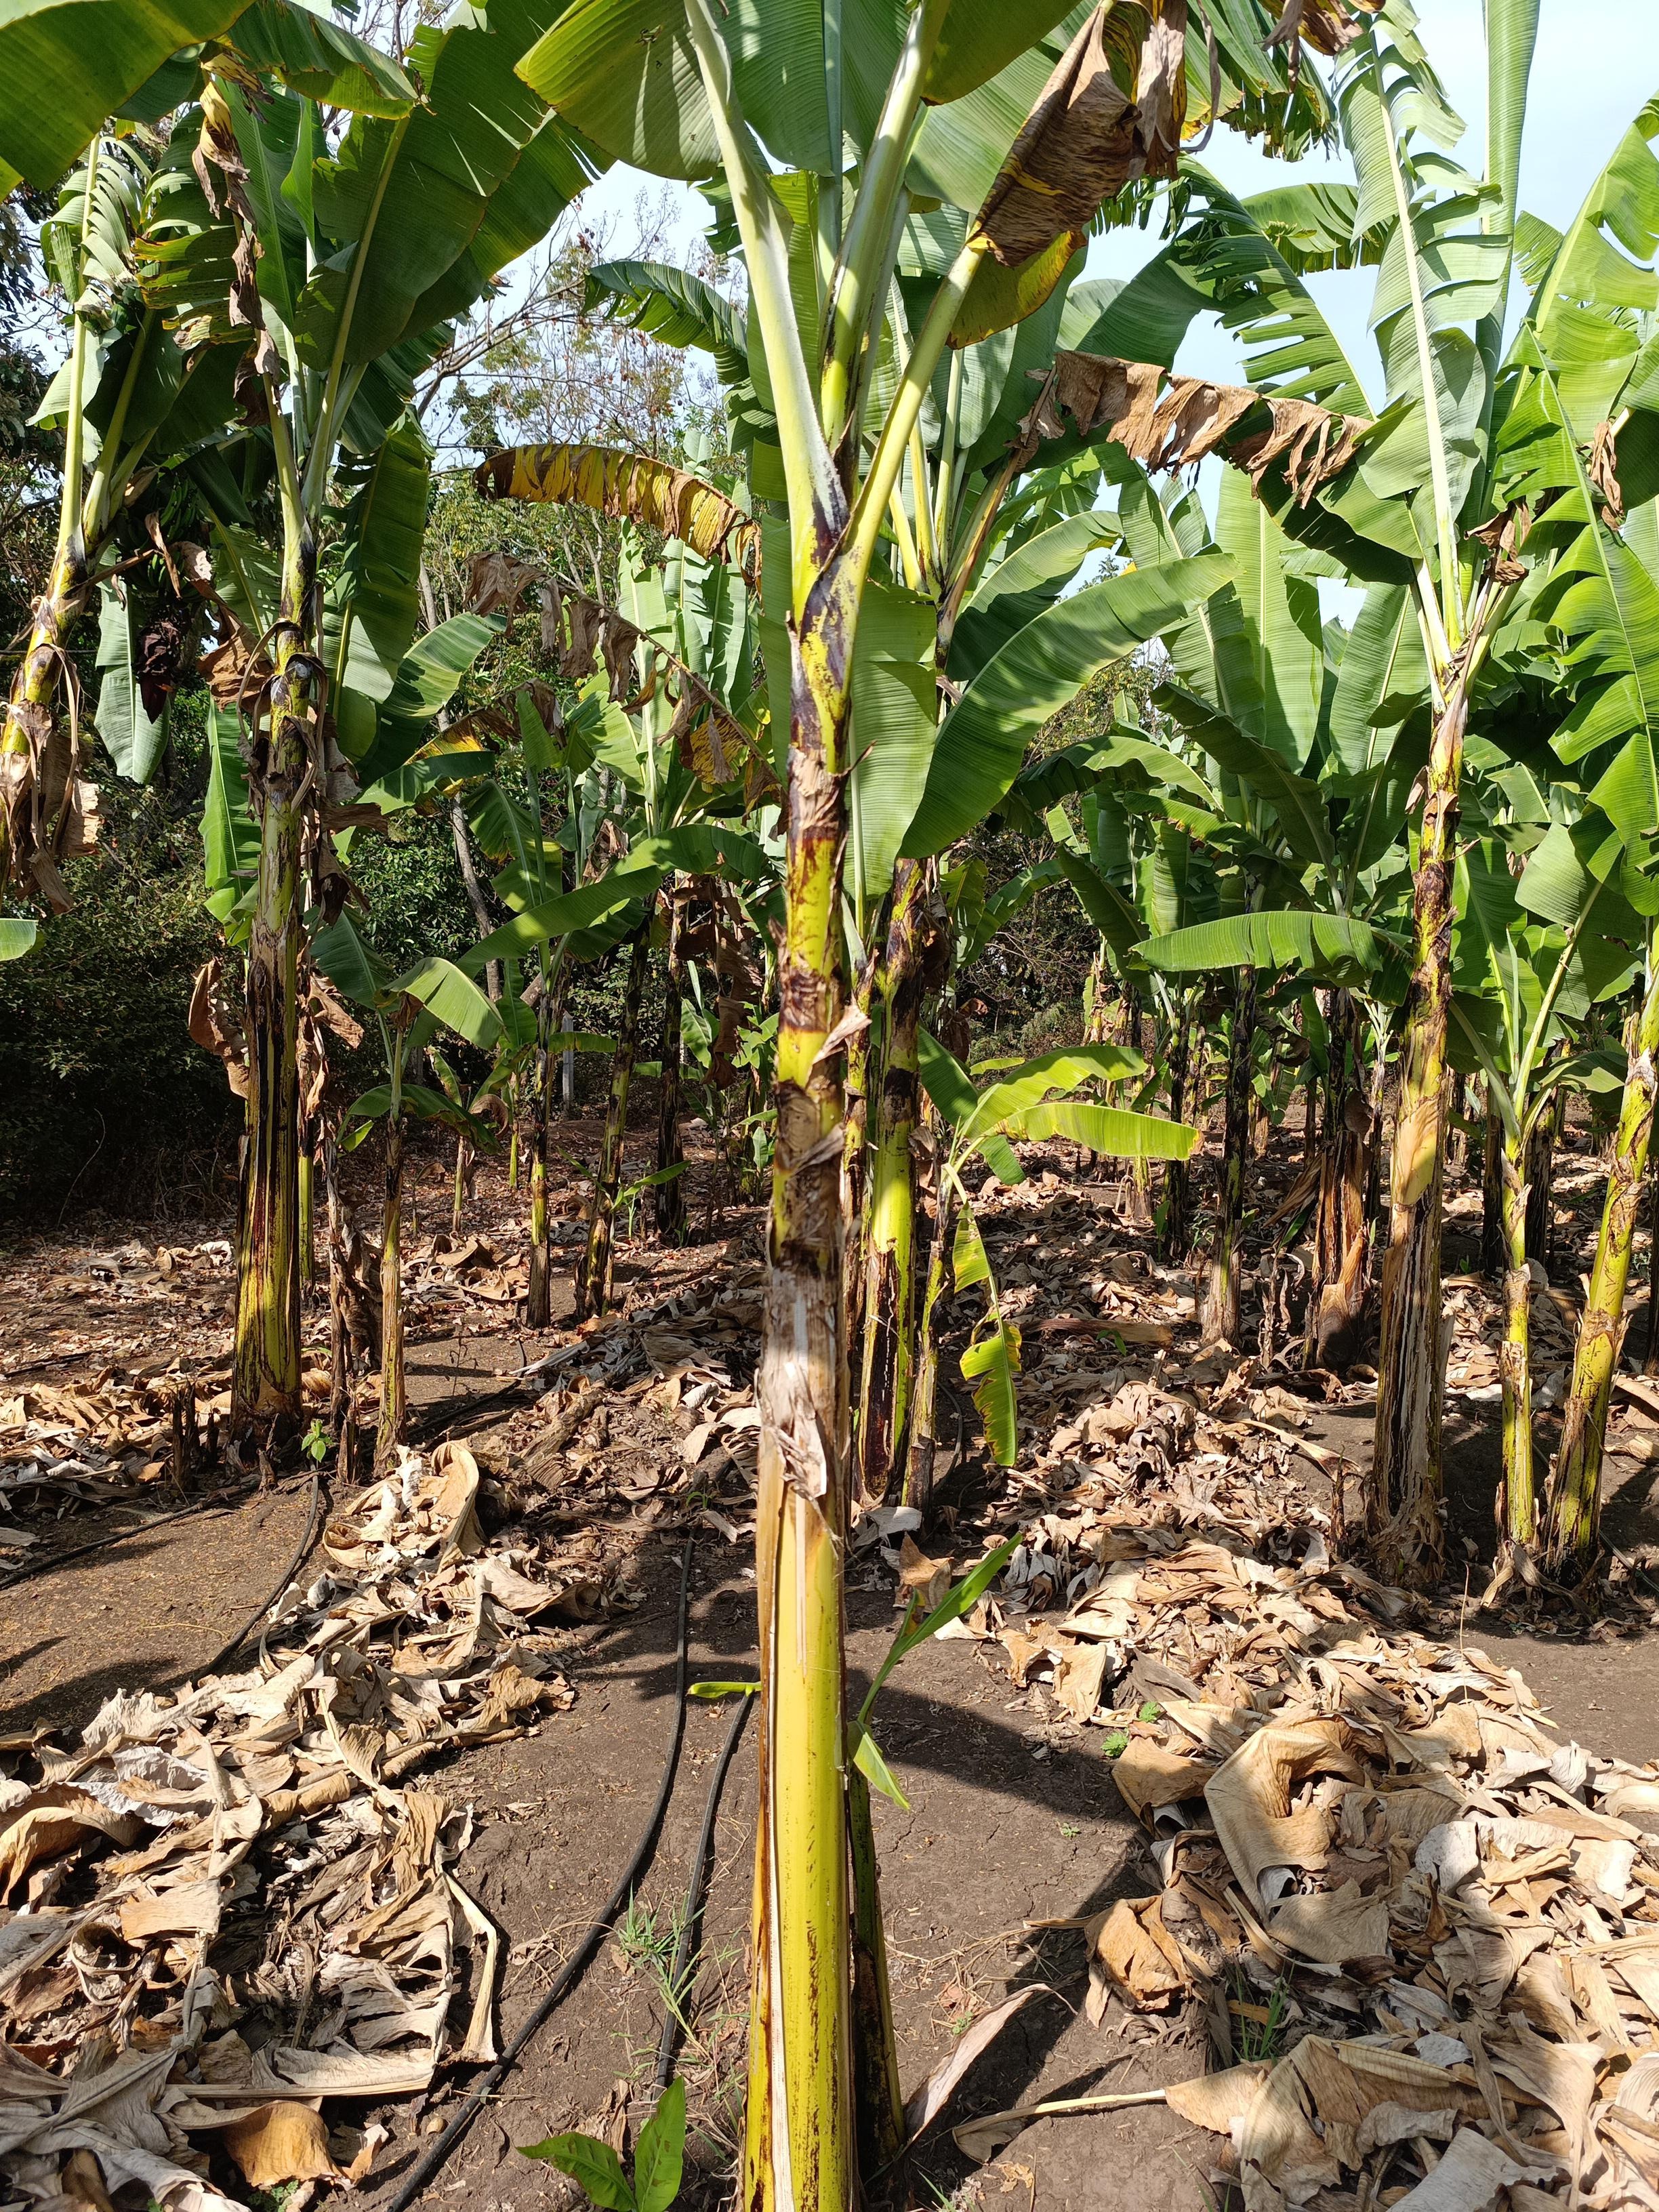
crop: banana
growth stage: vegetative
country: Tanzania
